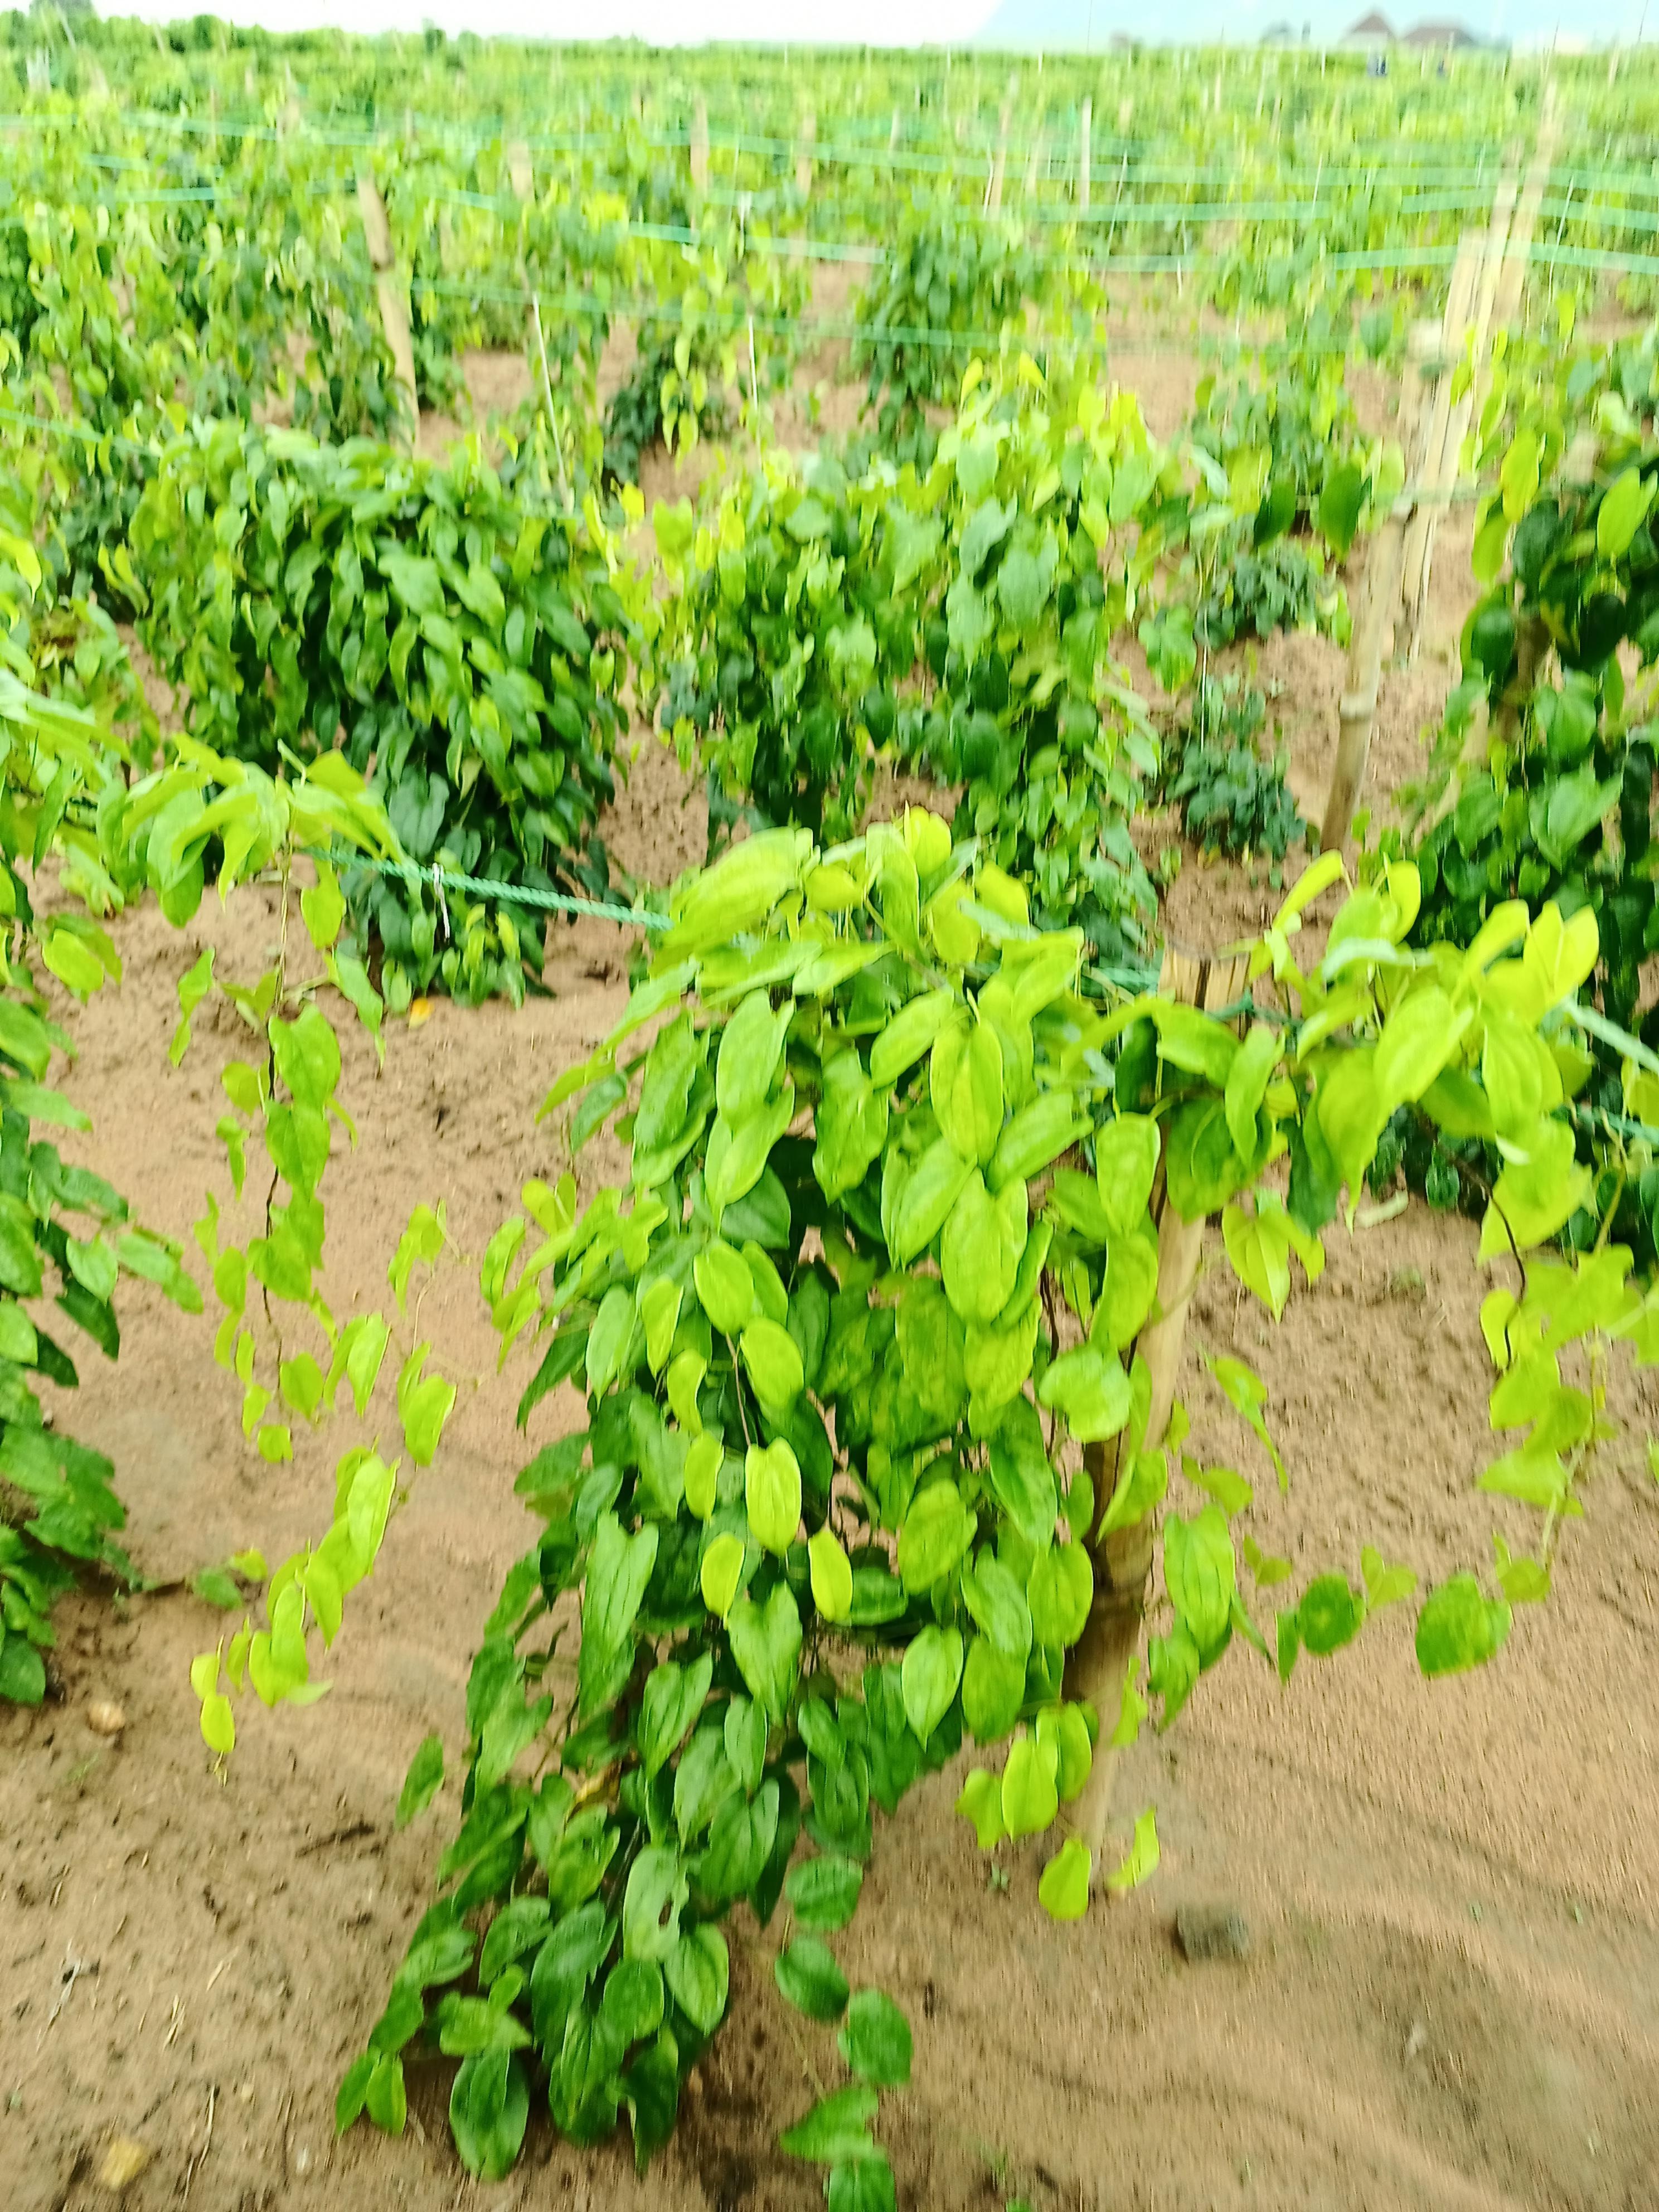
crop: yam
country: Nigeria
